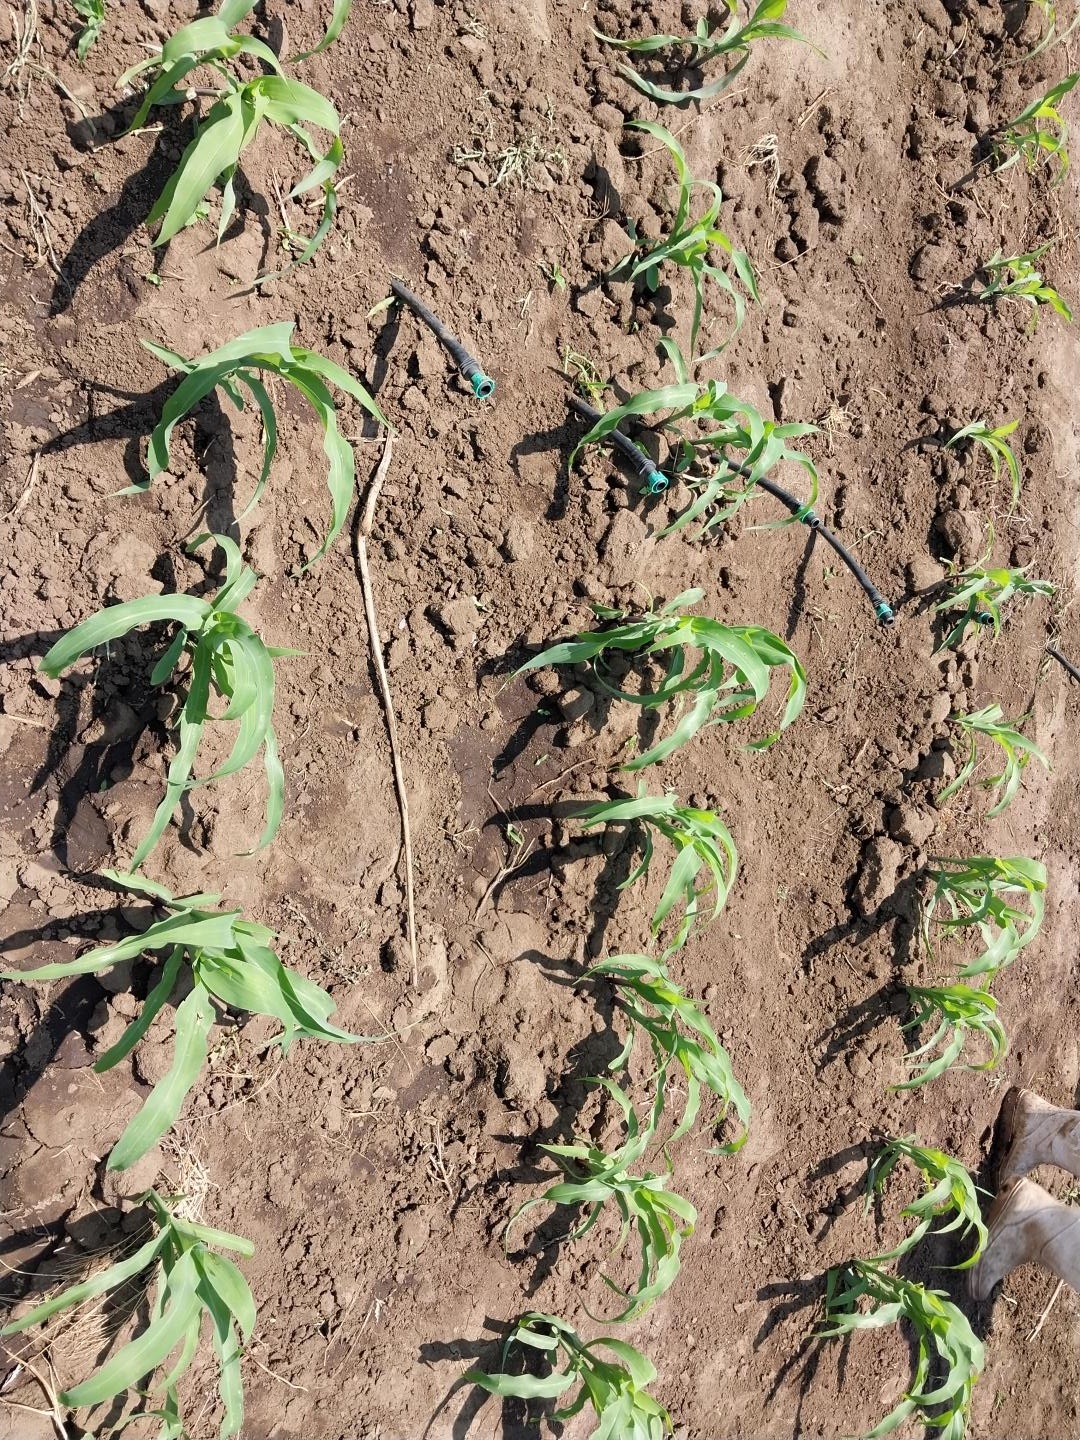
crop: maize
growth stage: vegetative
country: Tanzania
